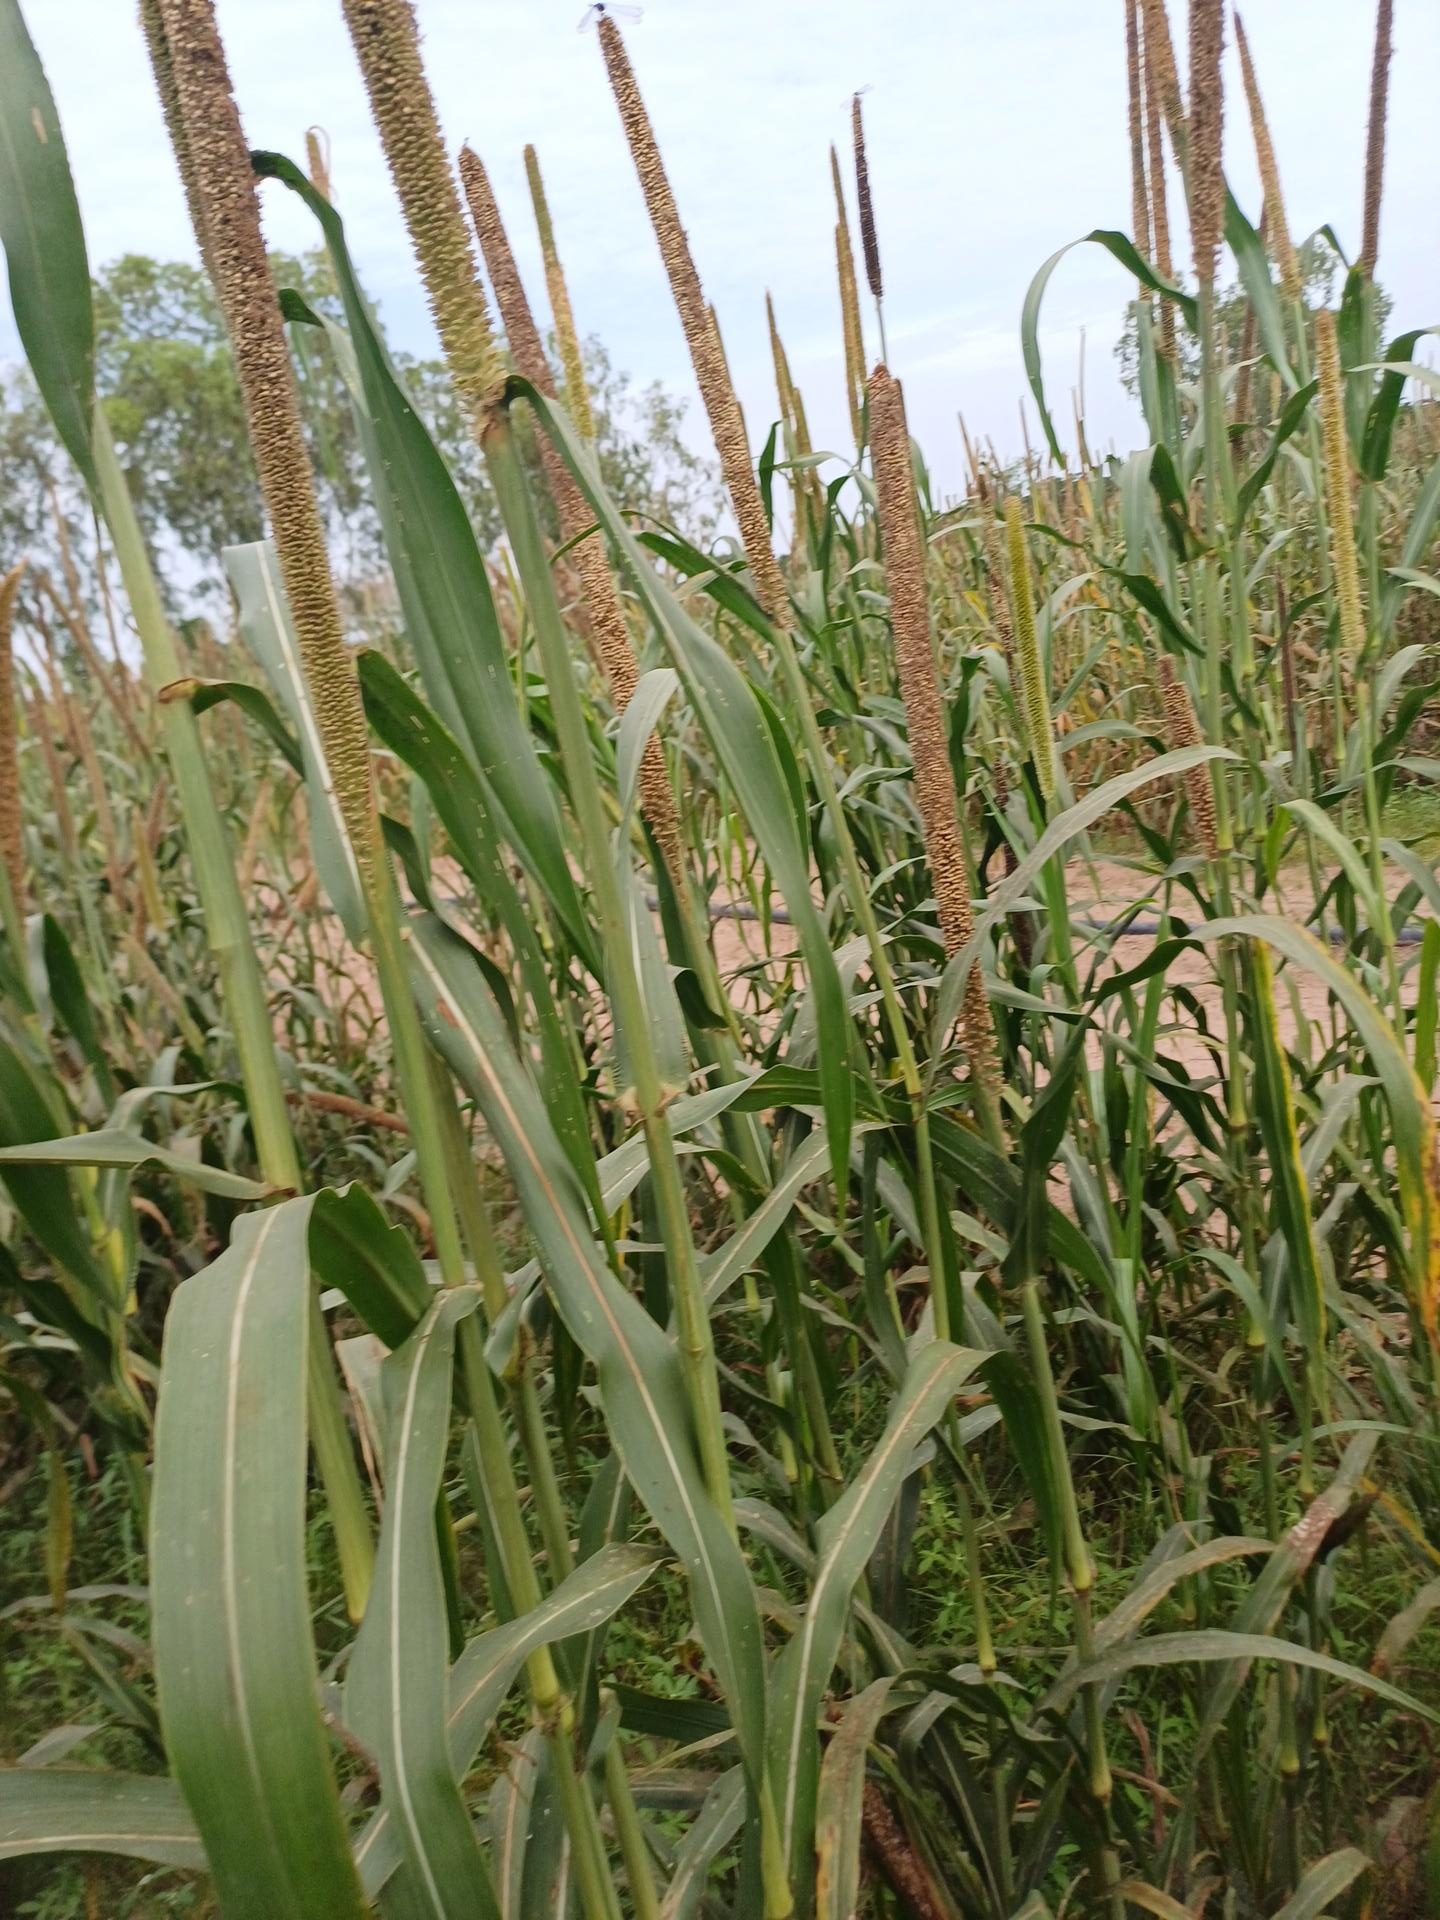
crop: pearl millet
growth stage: filling grain
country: Senegal
